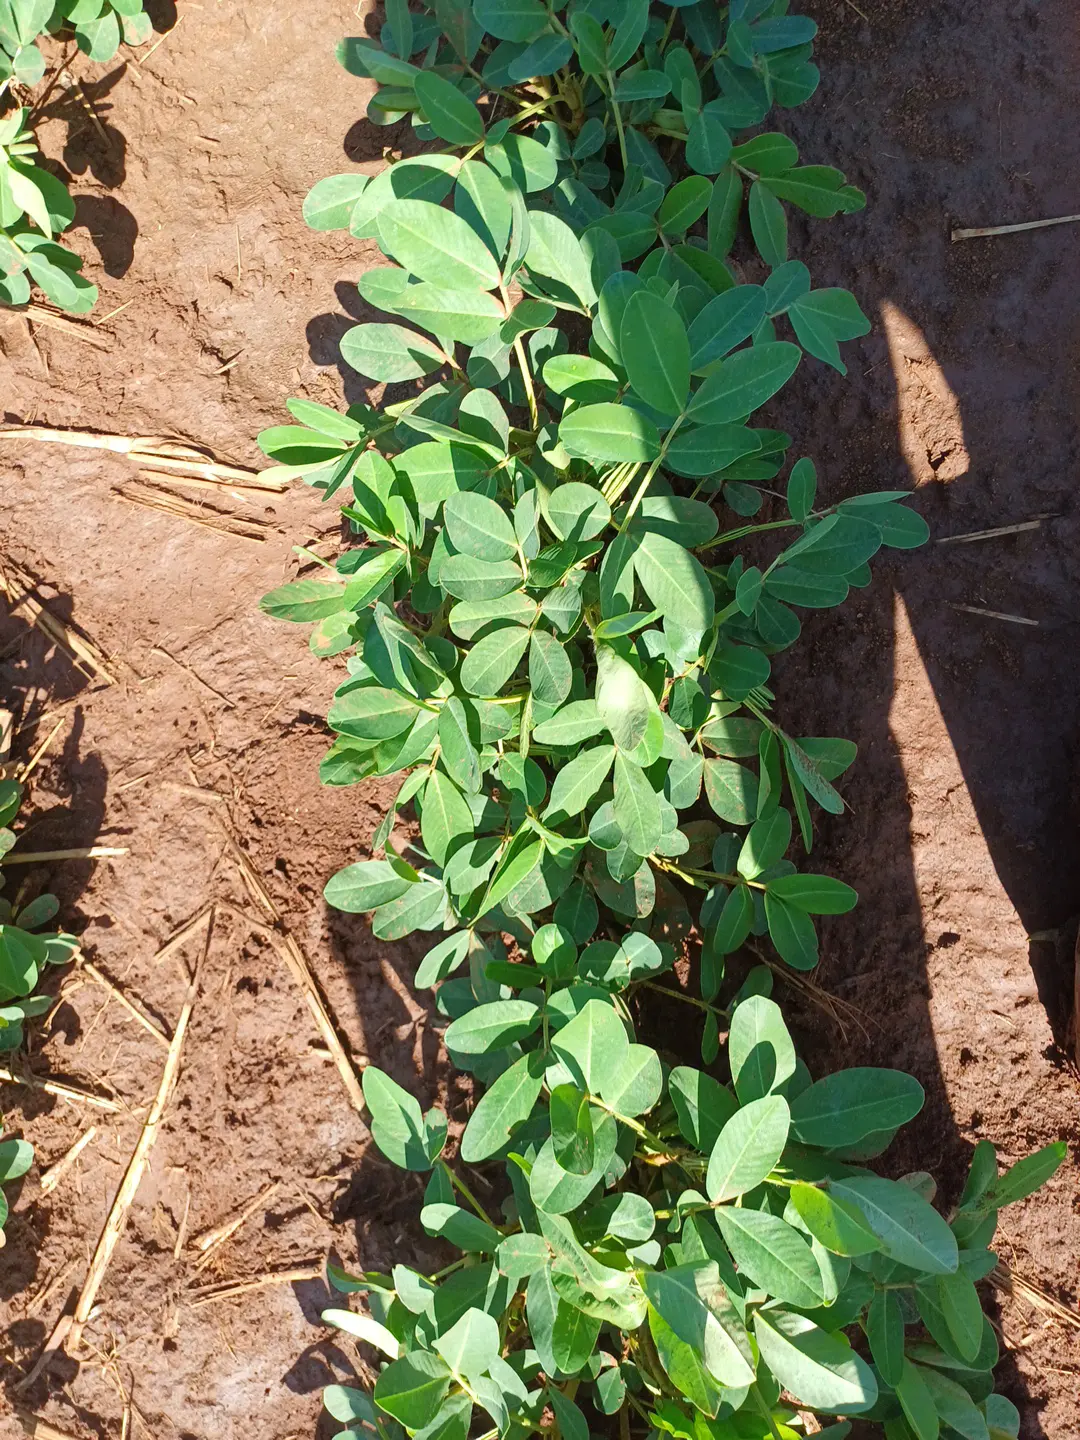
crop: groundnut
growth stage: flowering
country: Kenya
